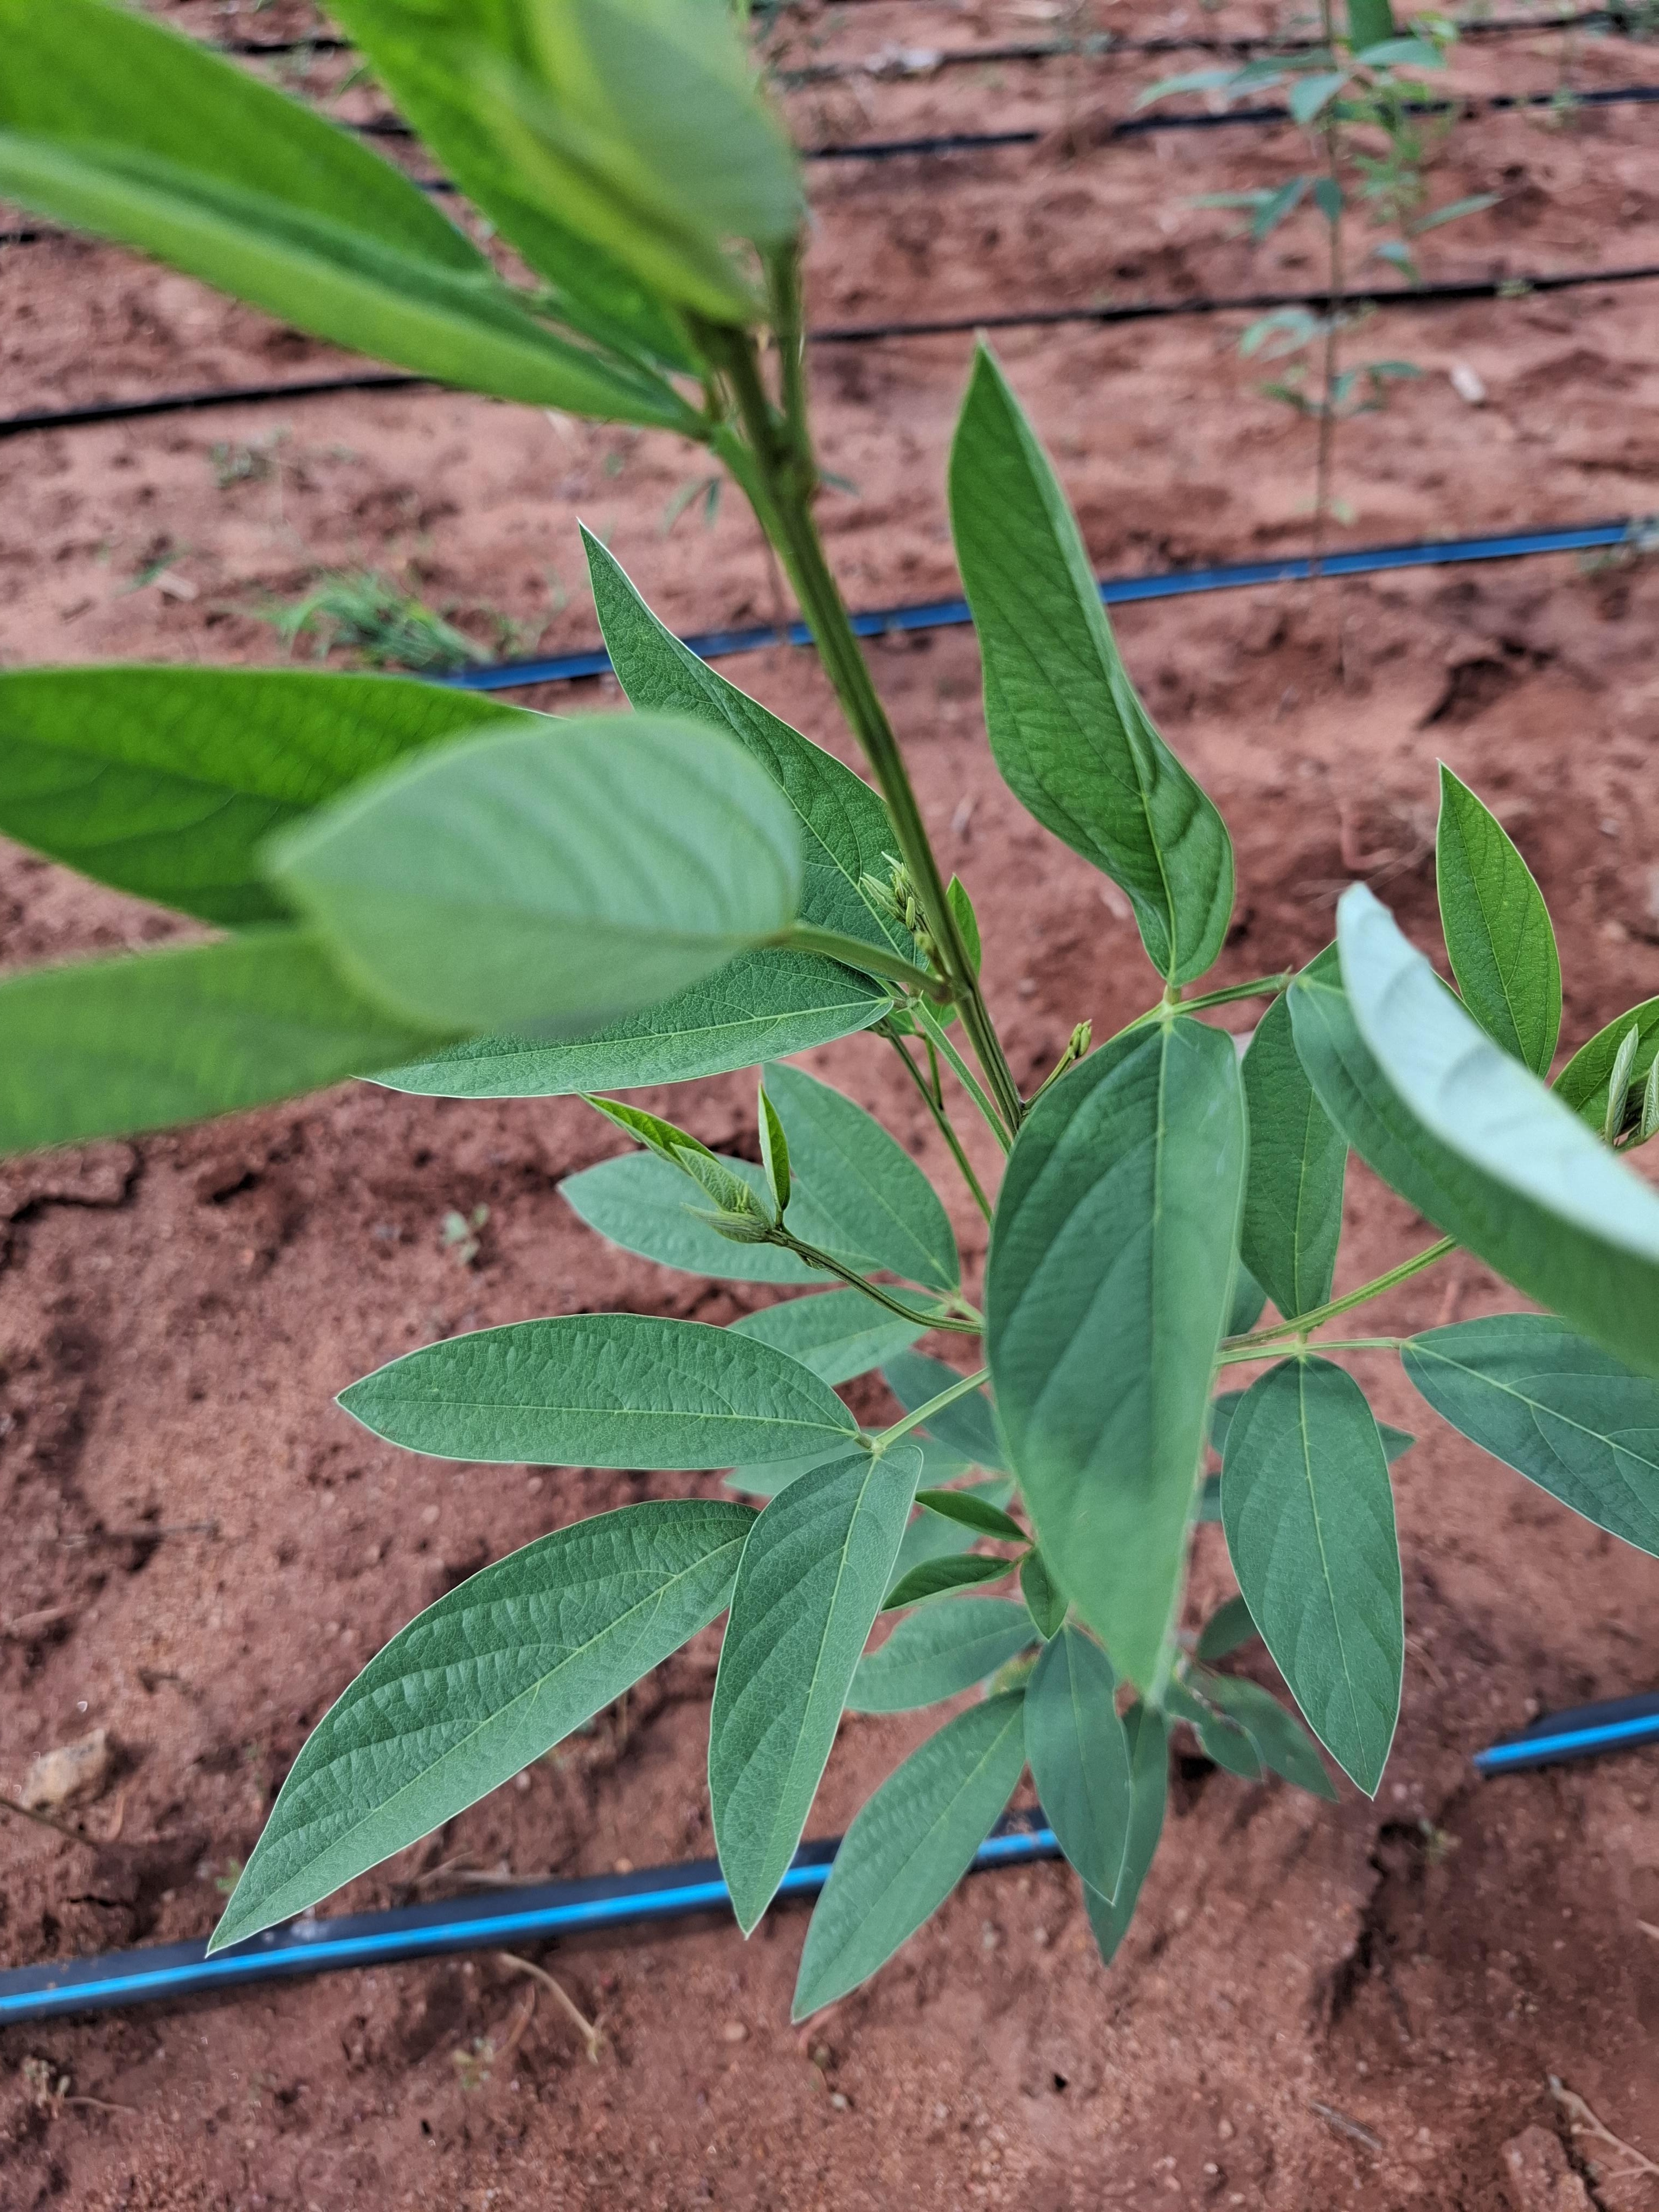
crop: pigeonpea
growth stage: vegetative
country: Kenya
